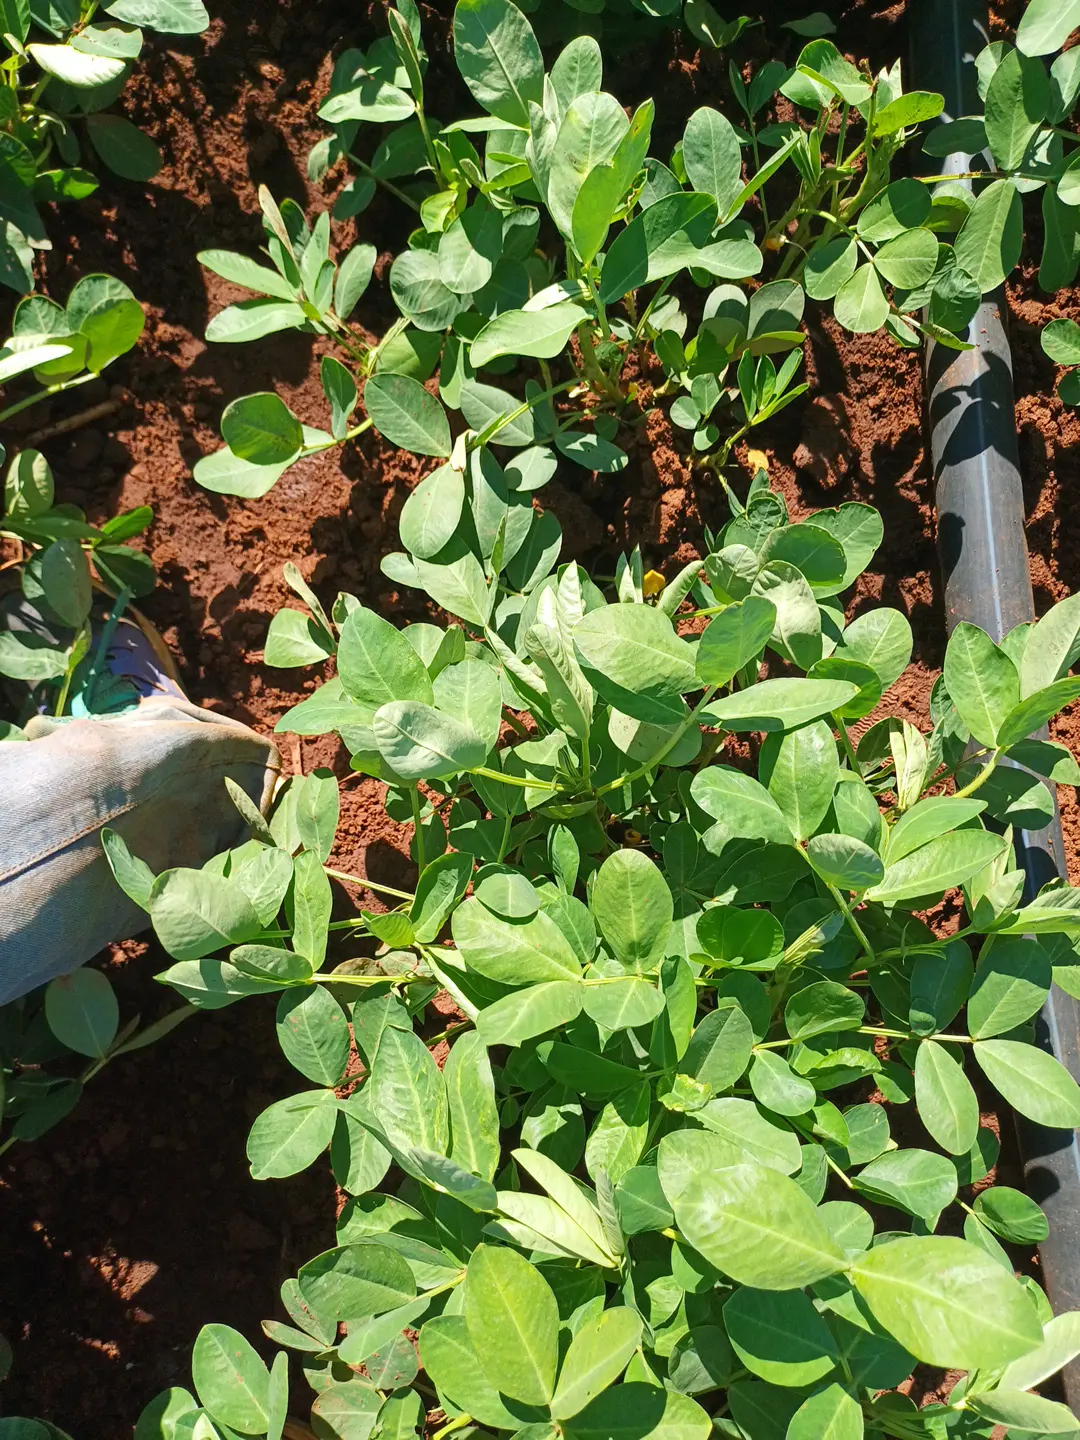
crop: groundnut
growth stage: flowering
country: Kenya
